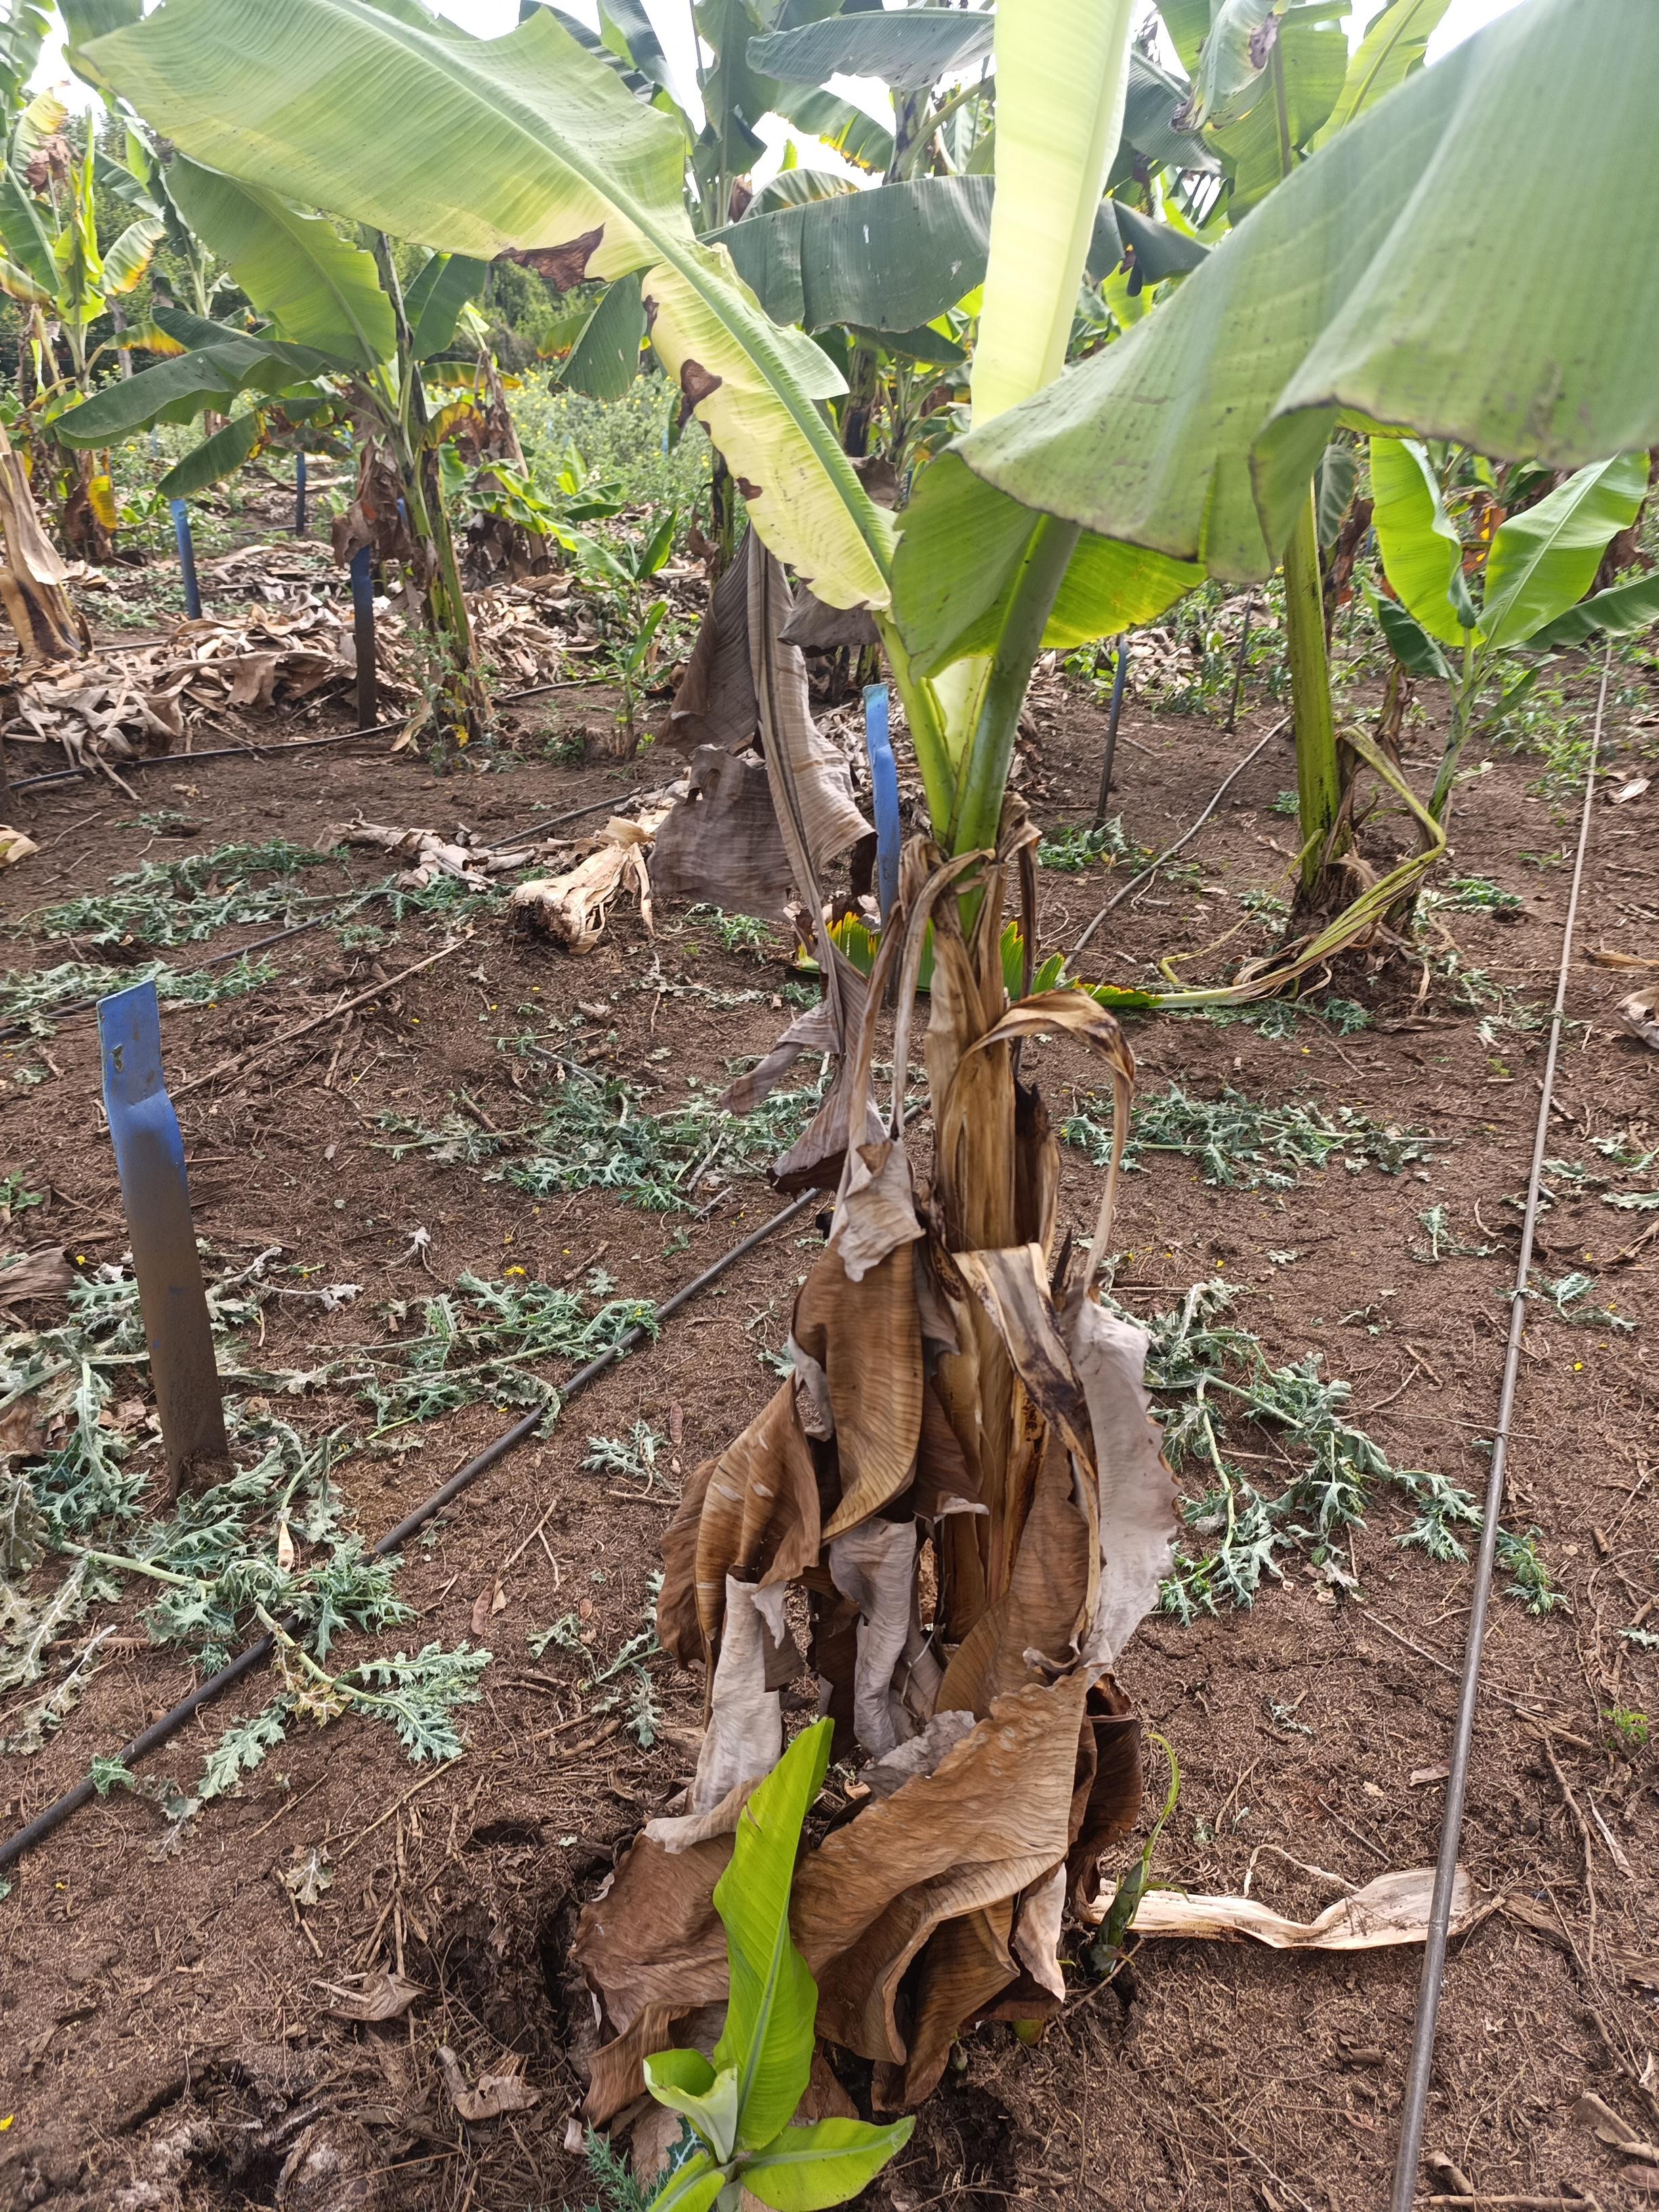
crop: banana
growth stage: vegetative
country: Tanzania
